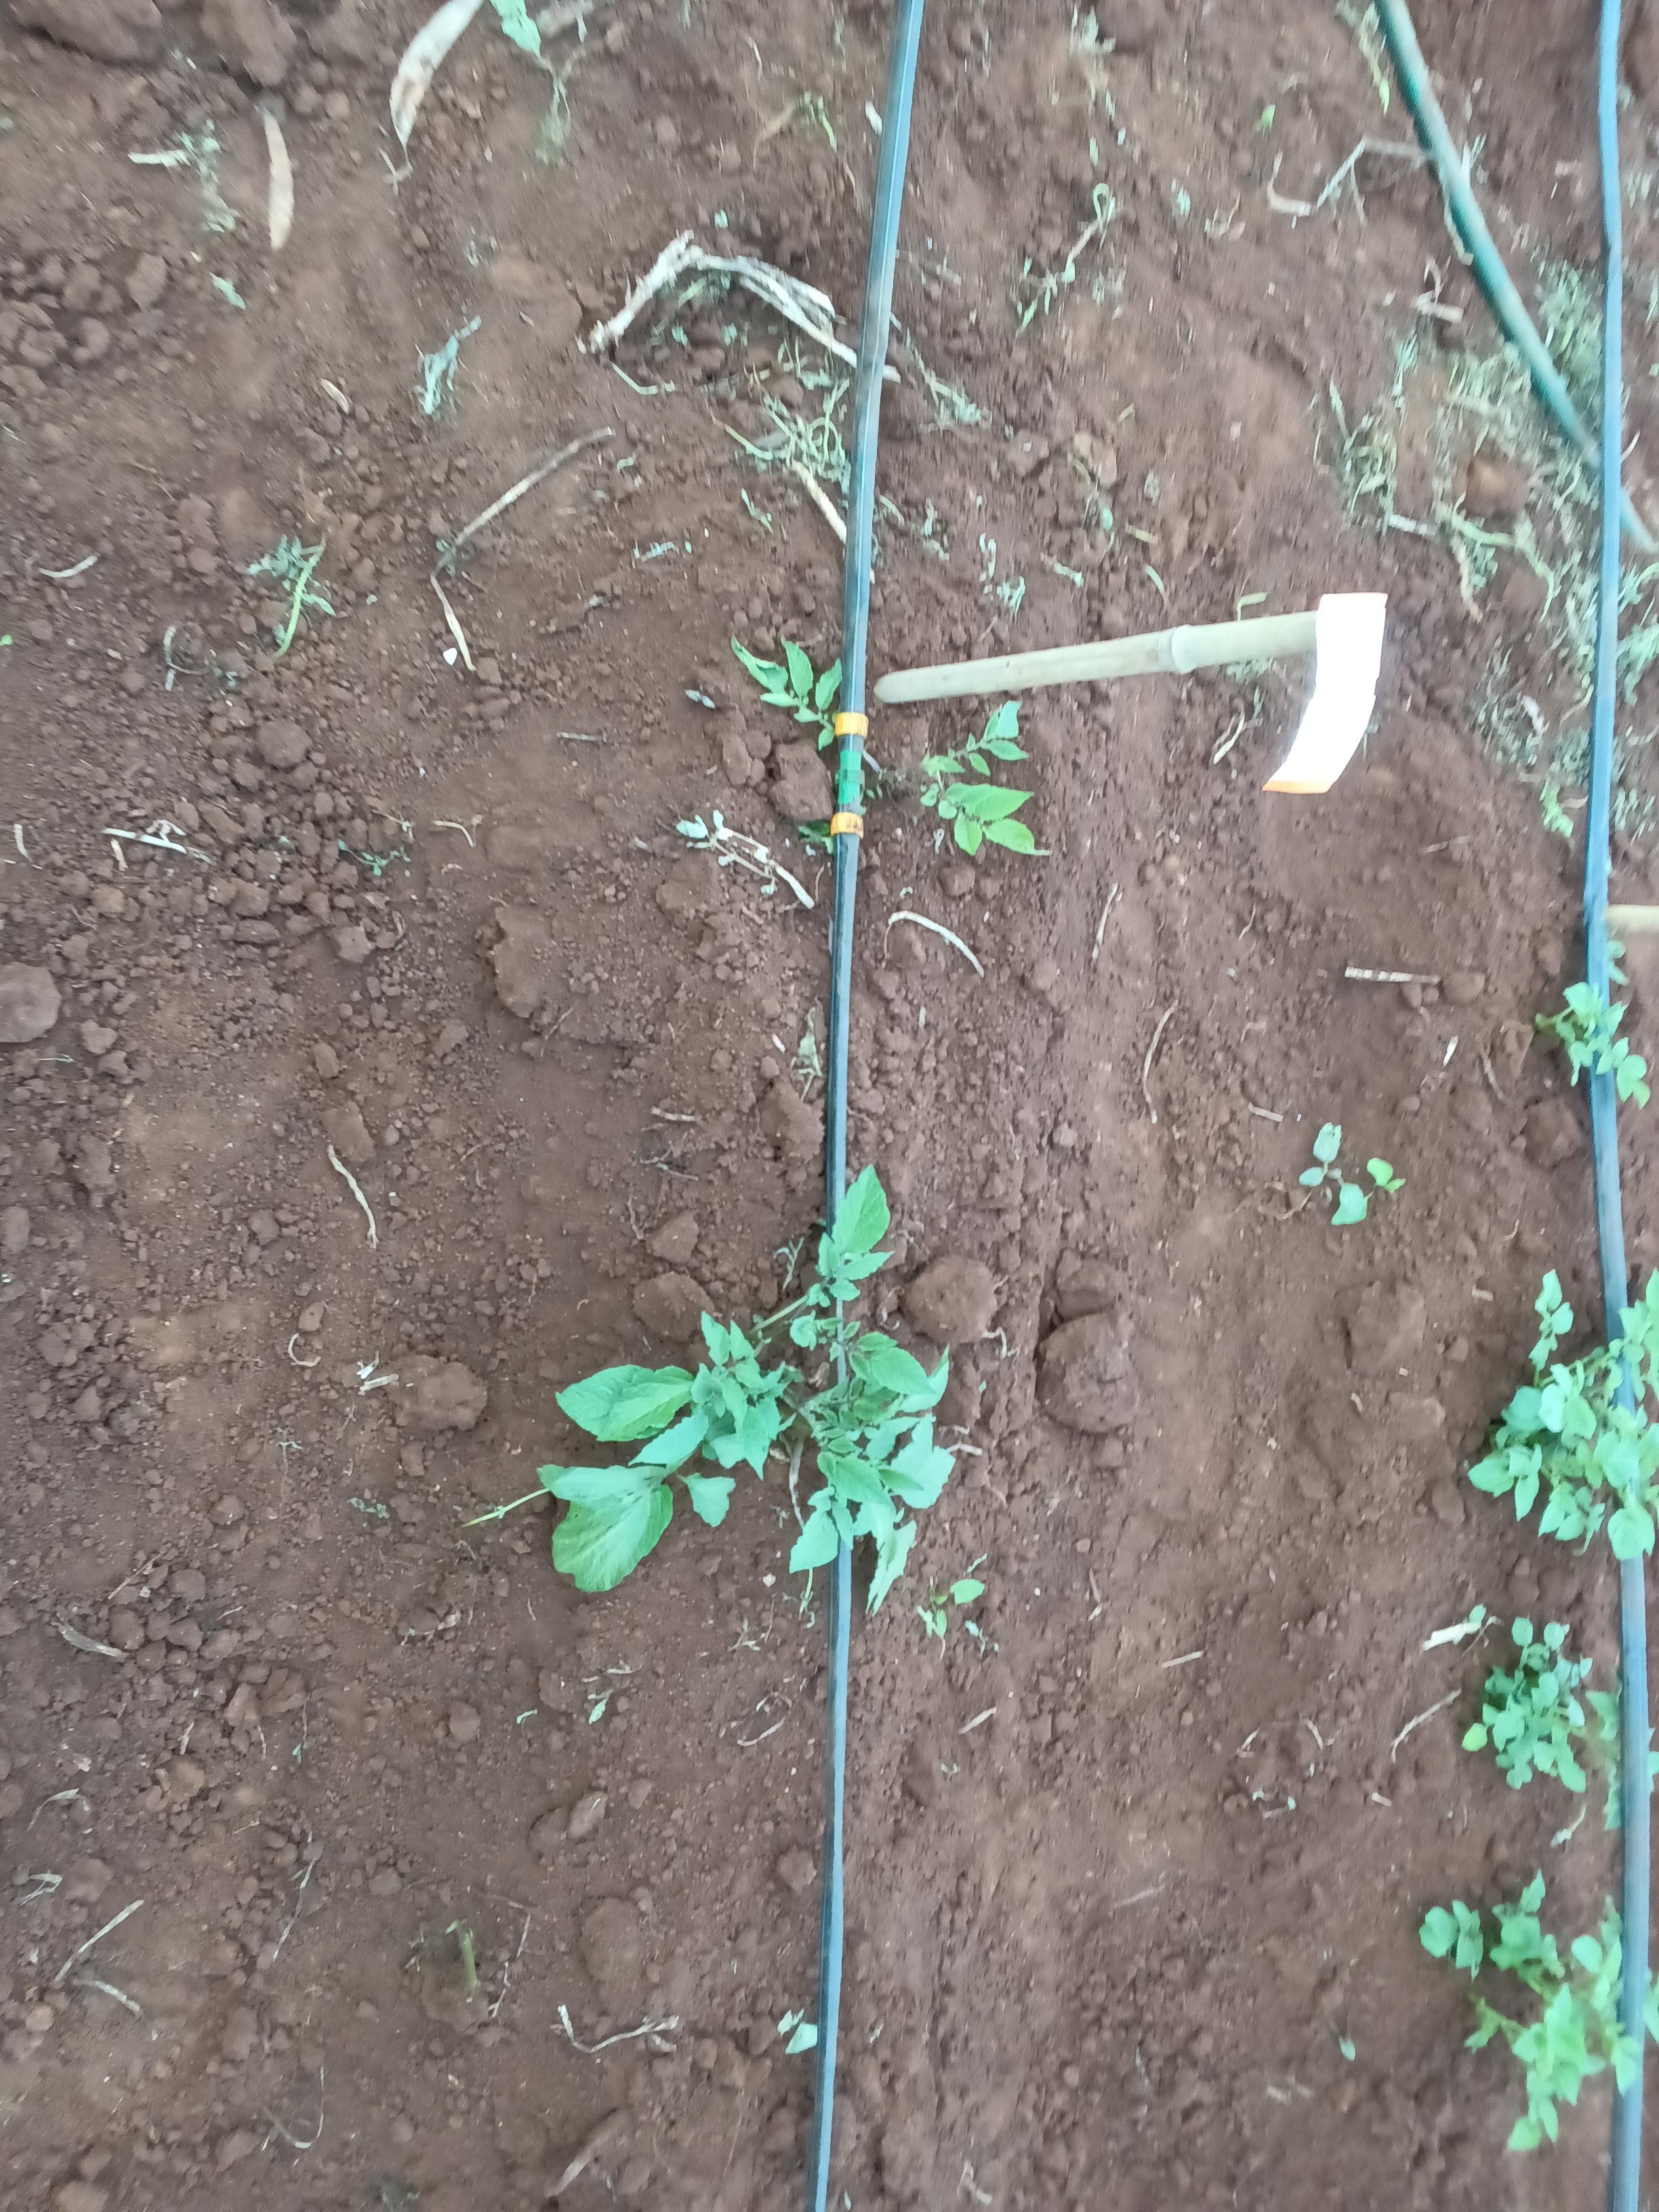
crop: potato
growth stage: sprouting emergence
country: Kenya
